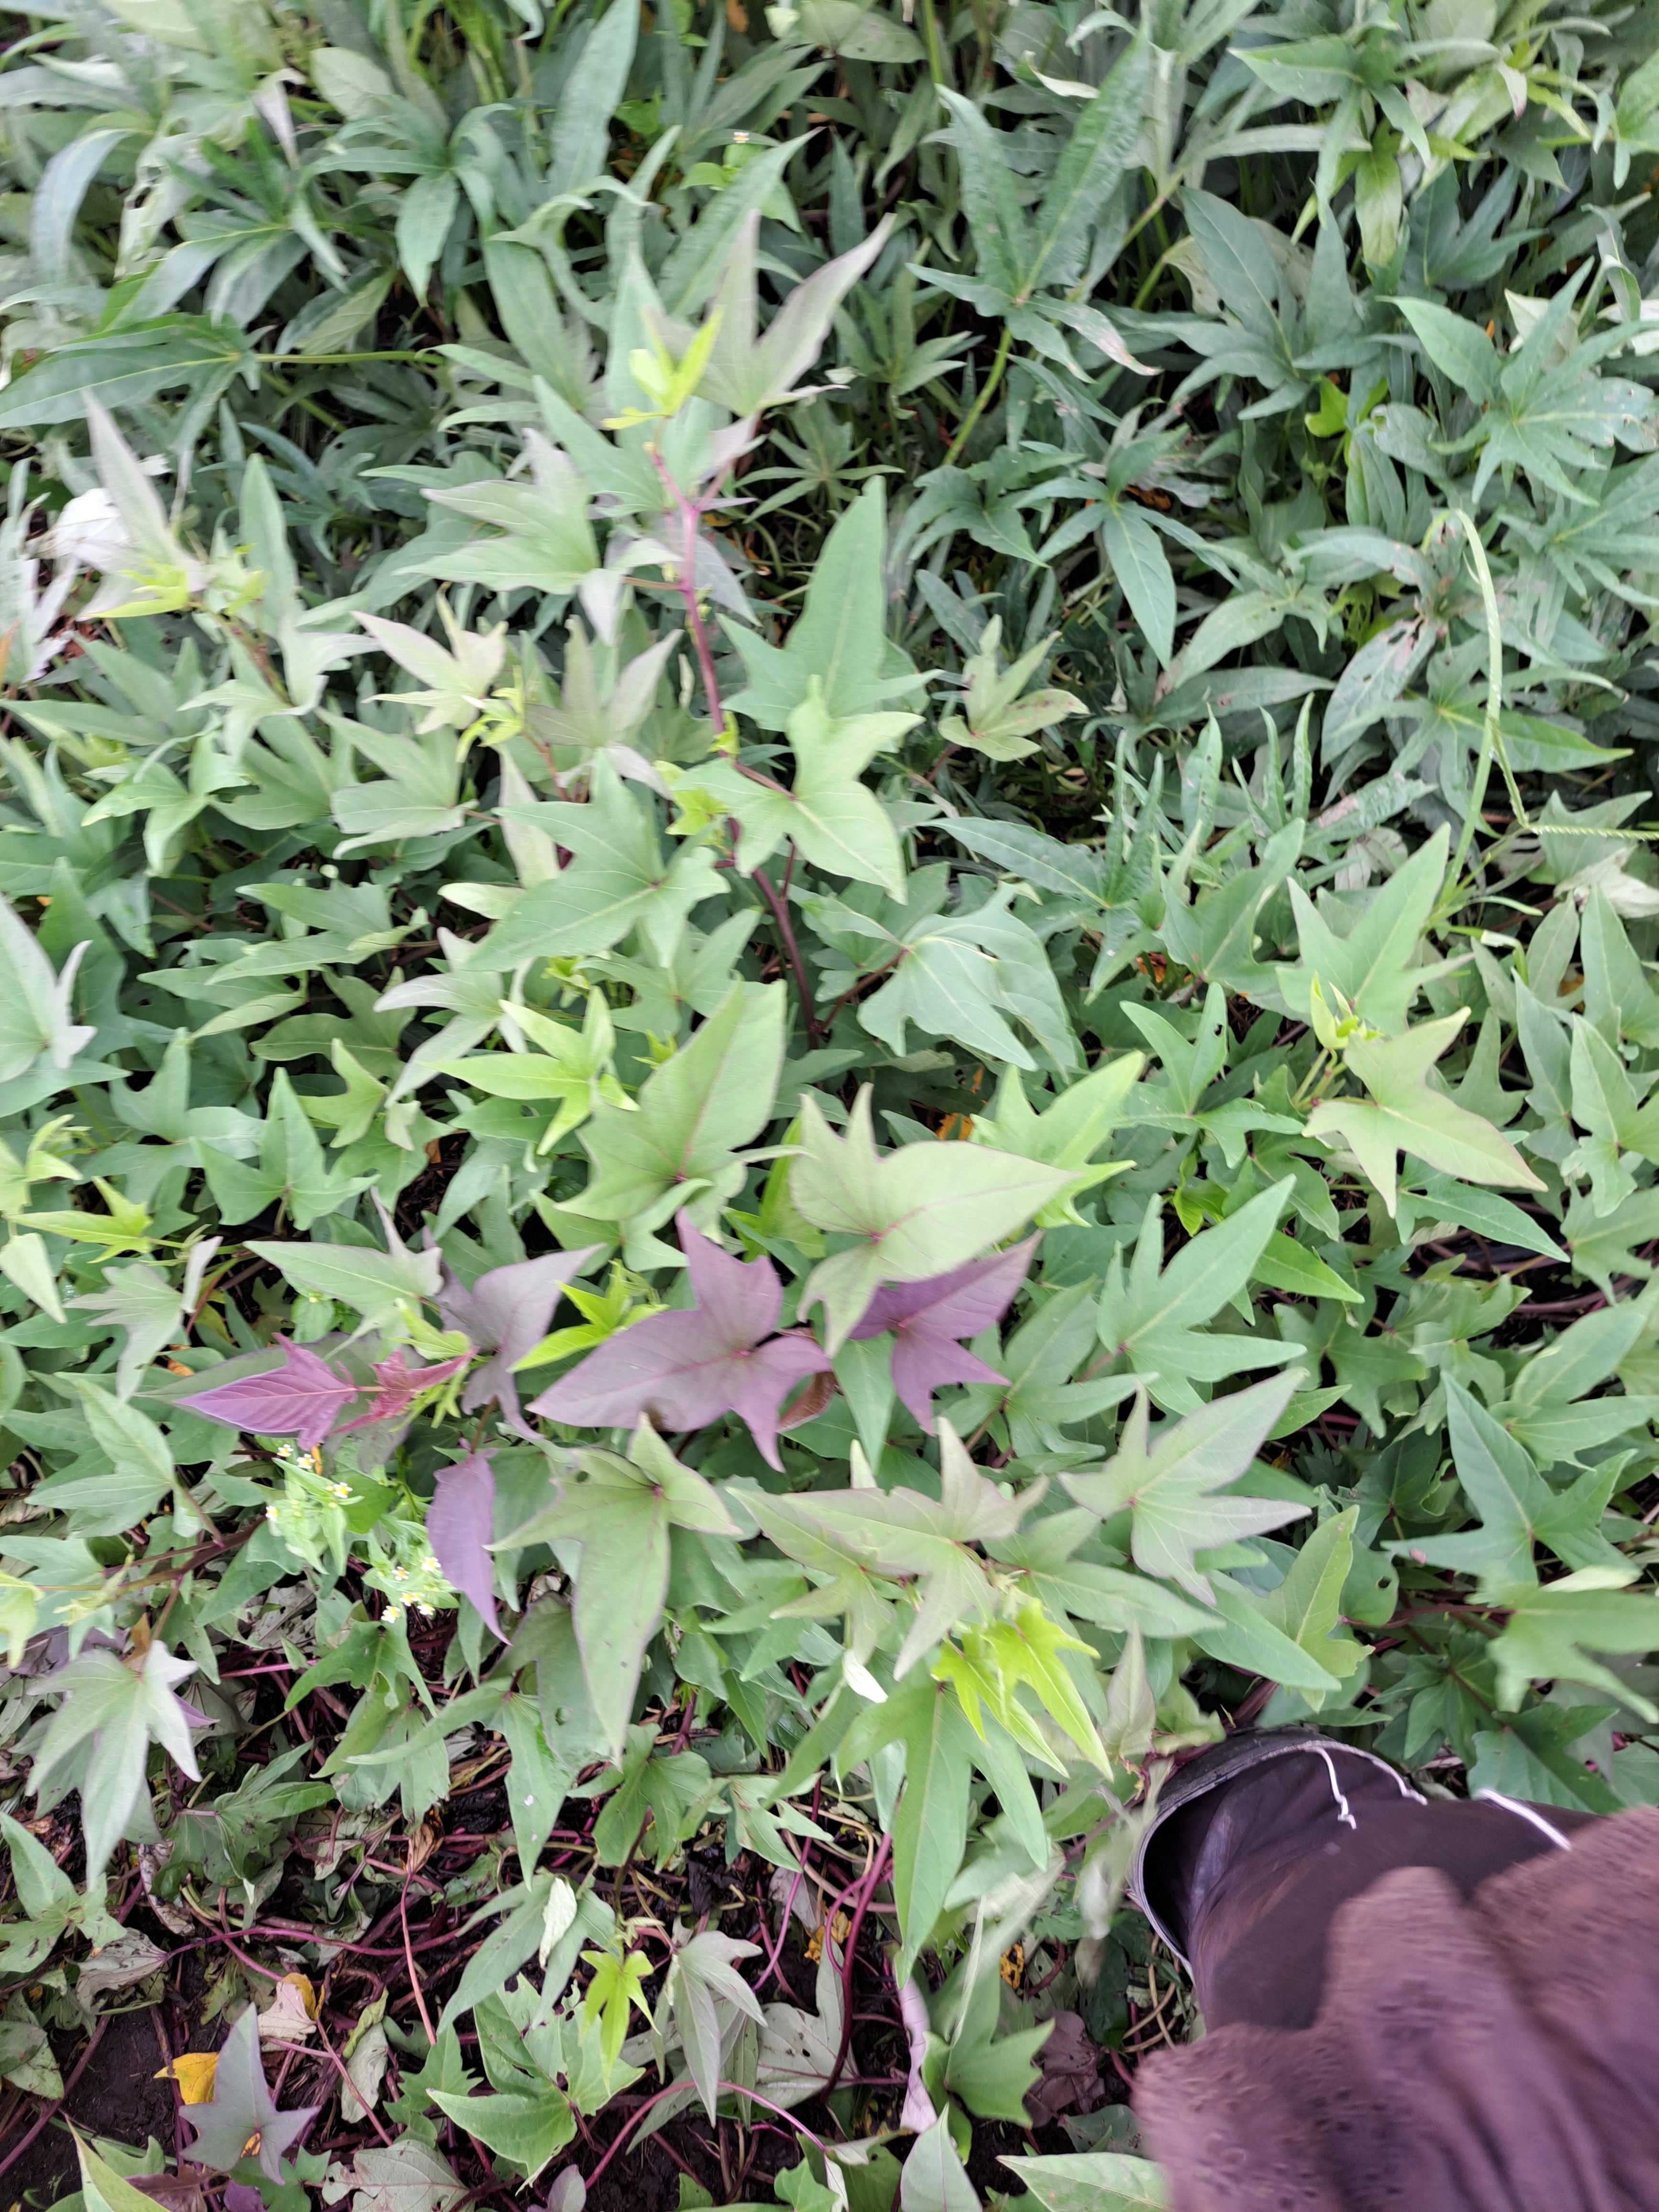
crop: sweet potato
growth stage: vegetative
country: Tanzania
